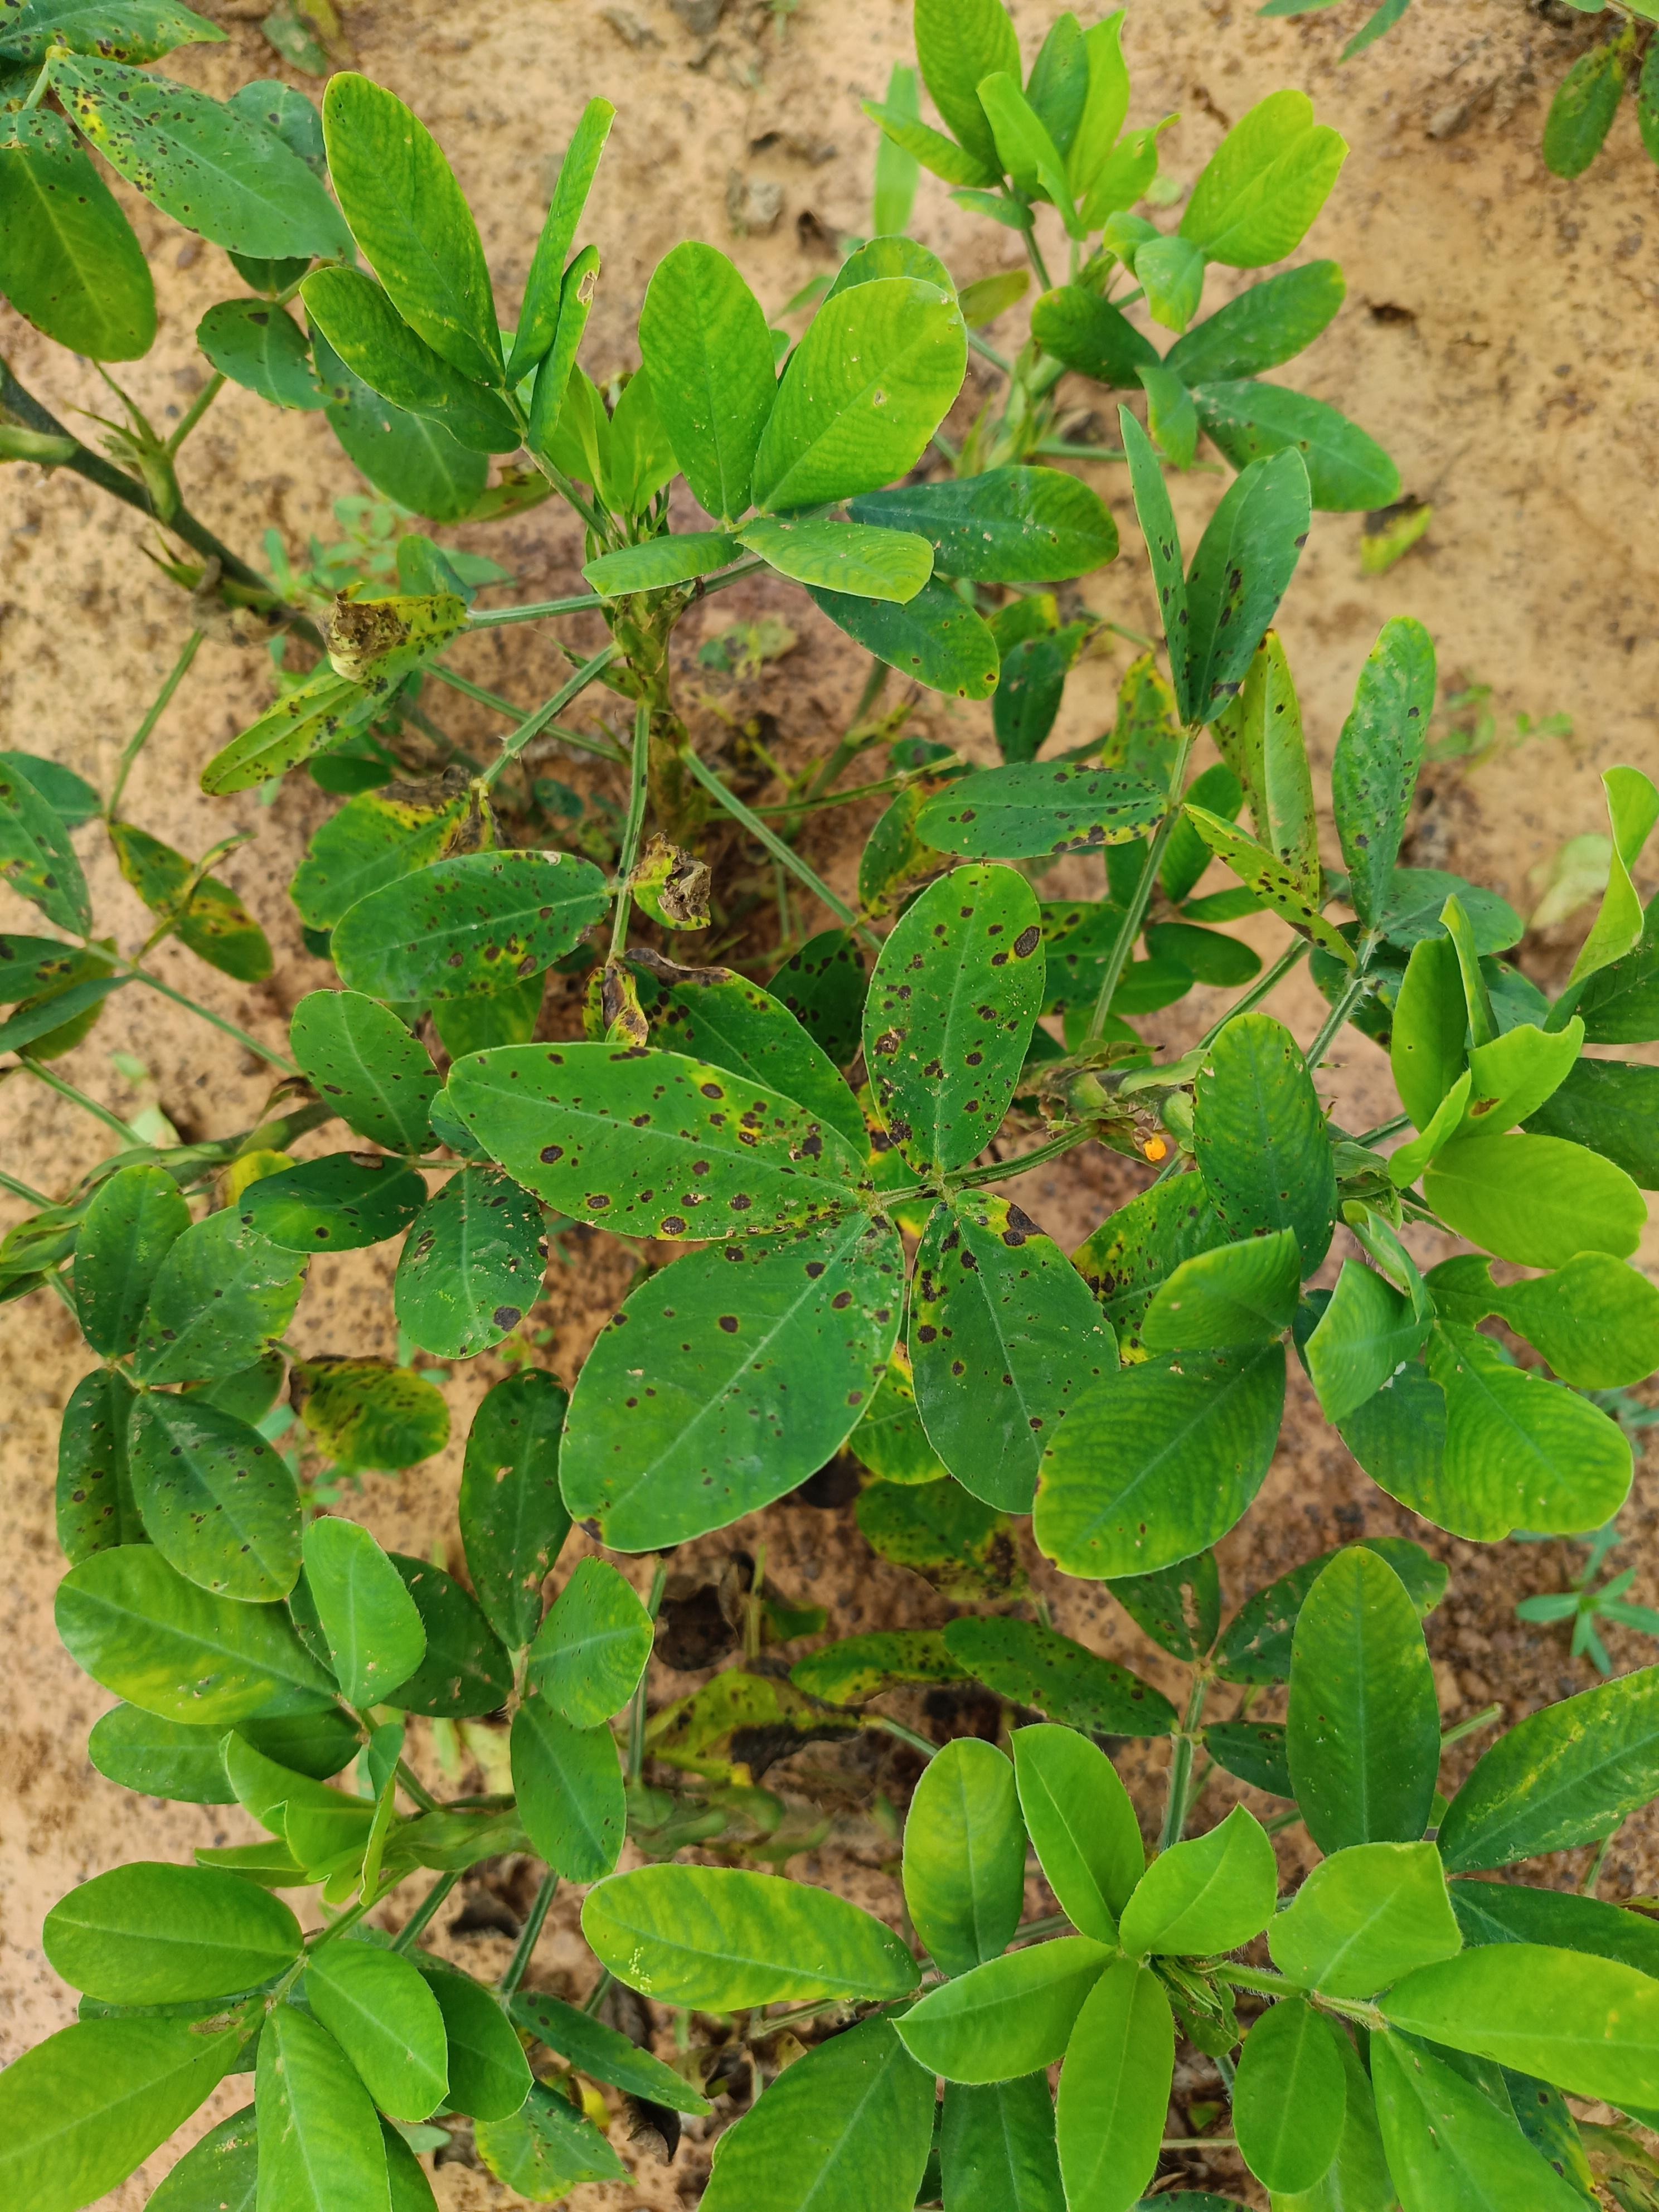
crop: groundnut
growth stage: development pod
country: Ghana
